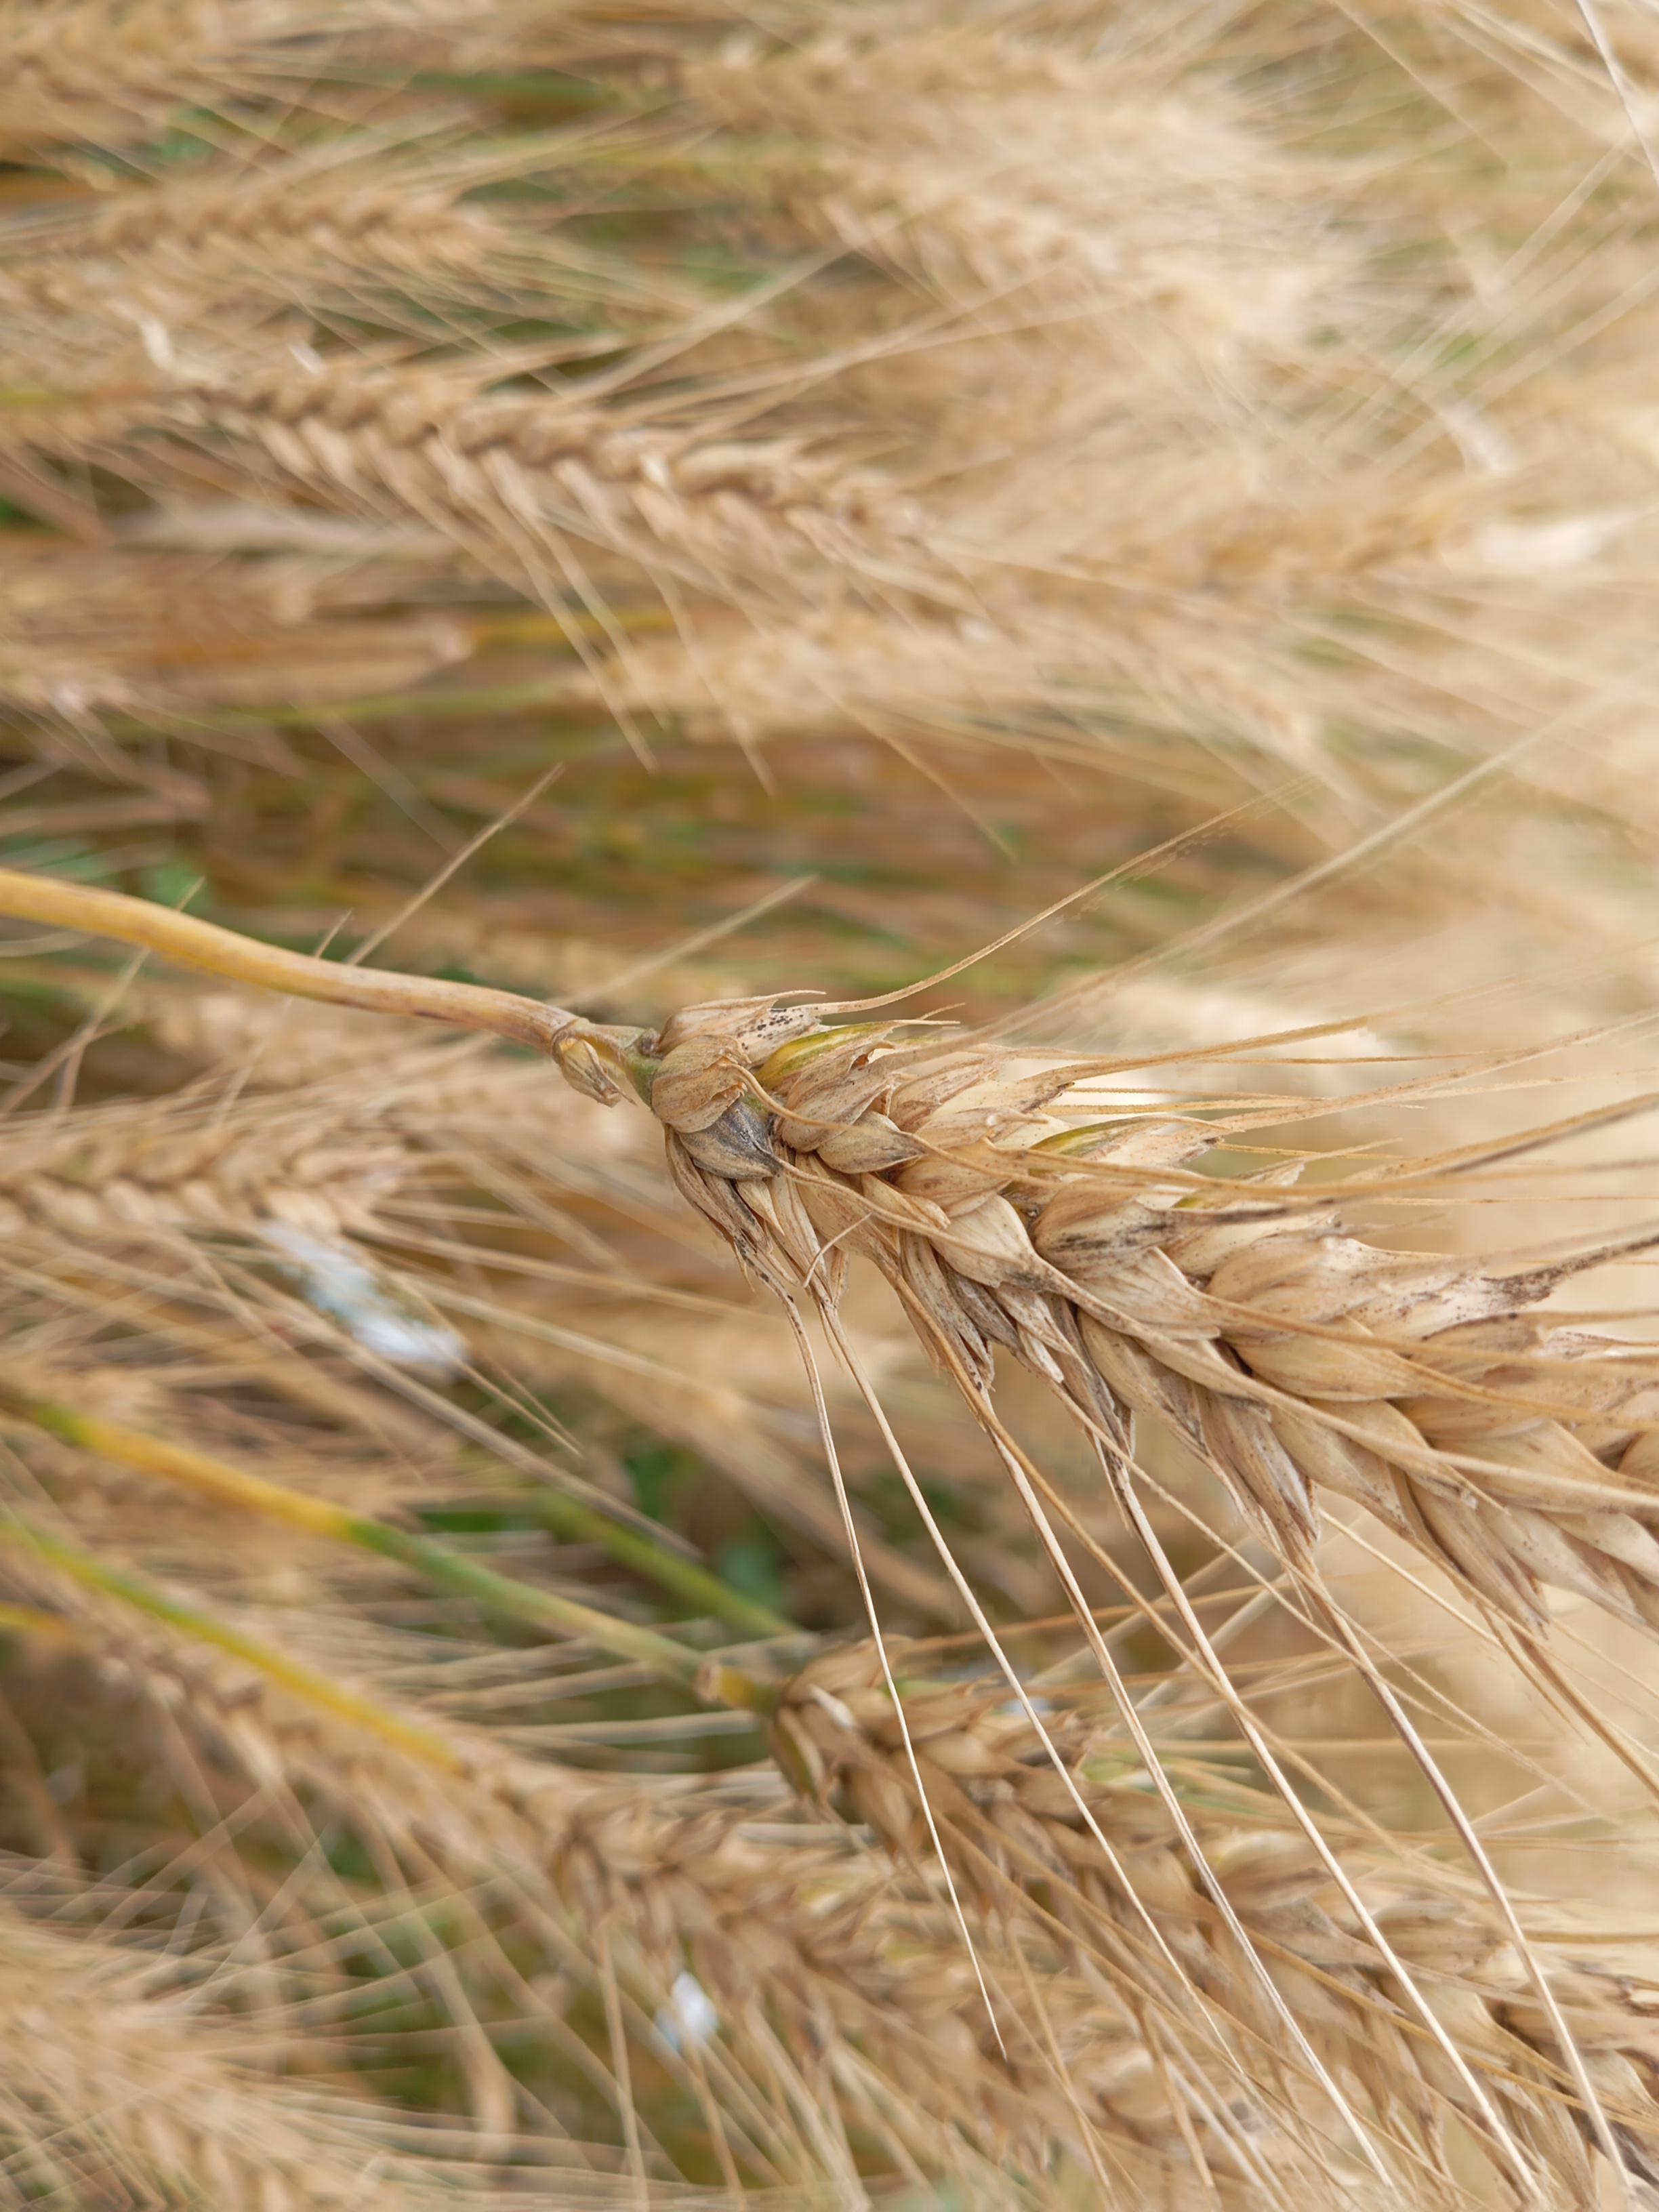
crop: wheat
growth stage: maturity
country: Kenya
